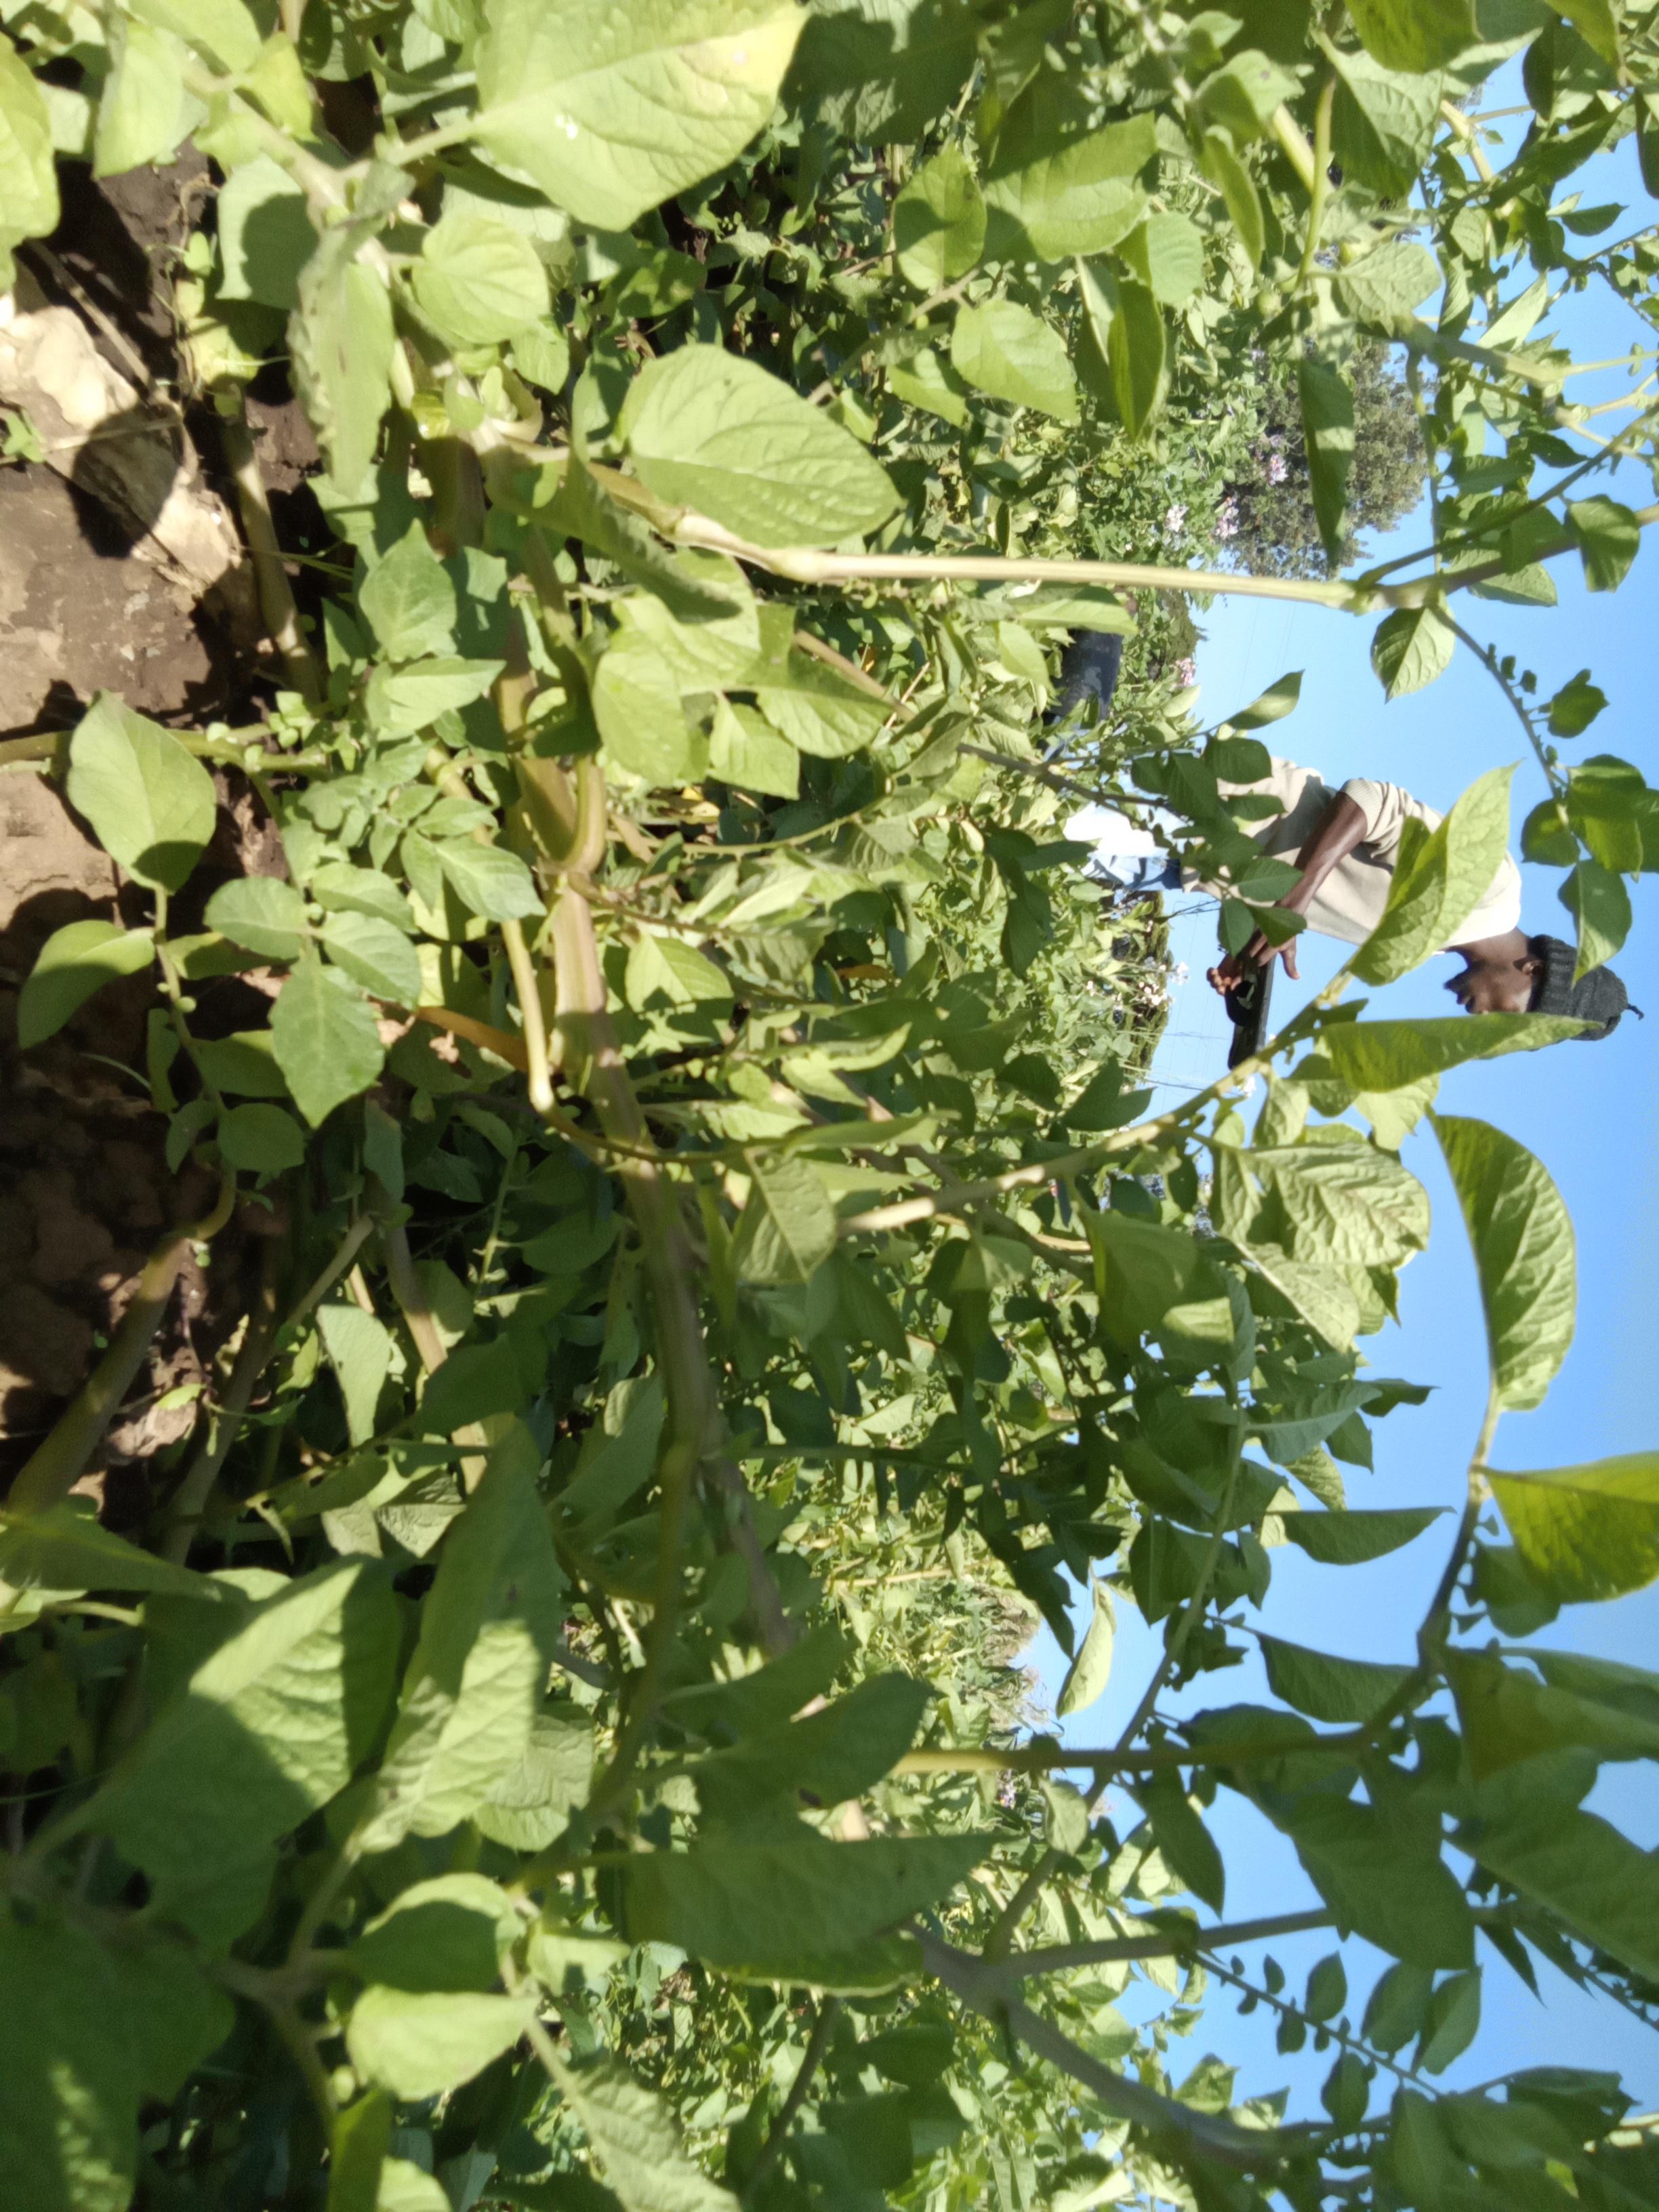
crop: potato
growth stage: flowering
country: Kenya
